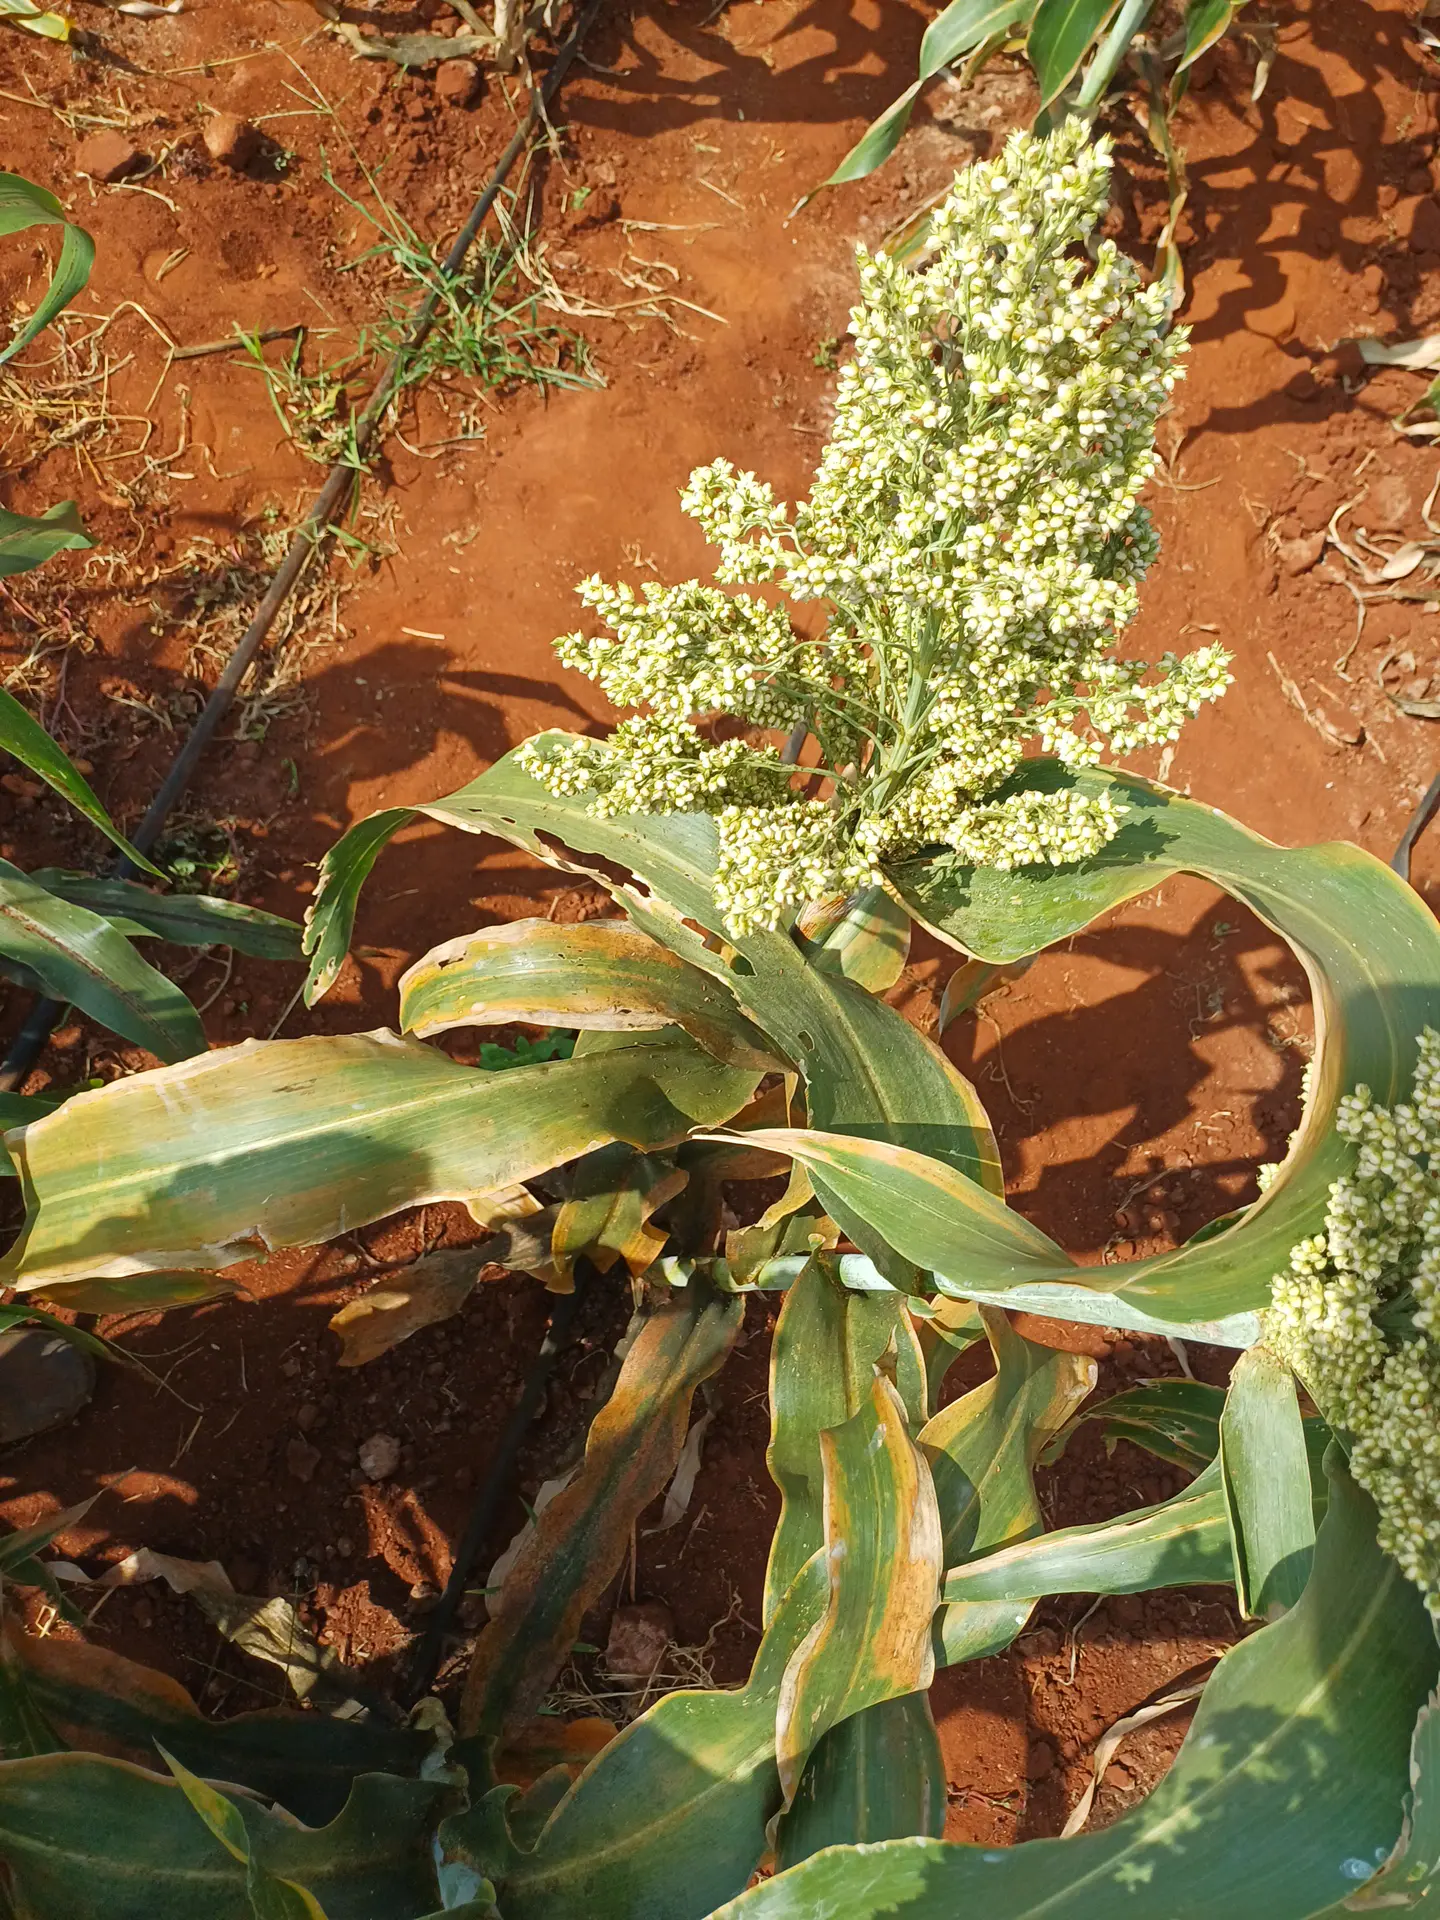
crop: sorghum
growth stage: filling grain
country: Kenya
